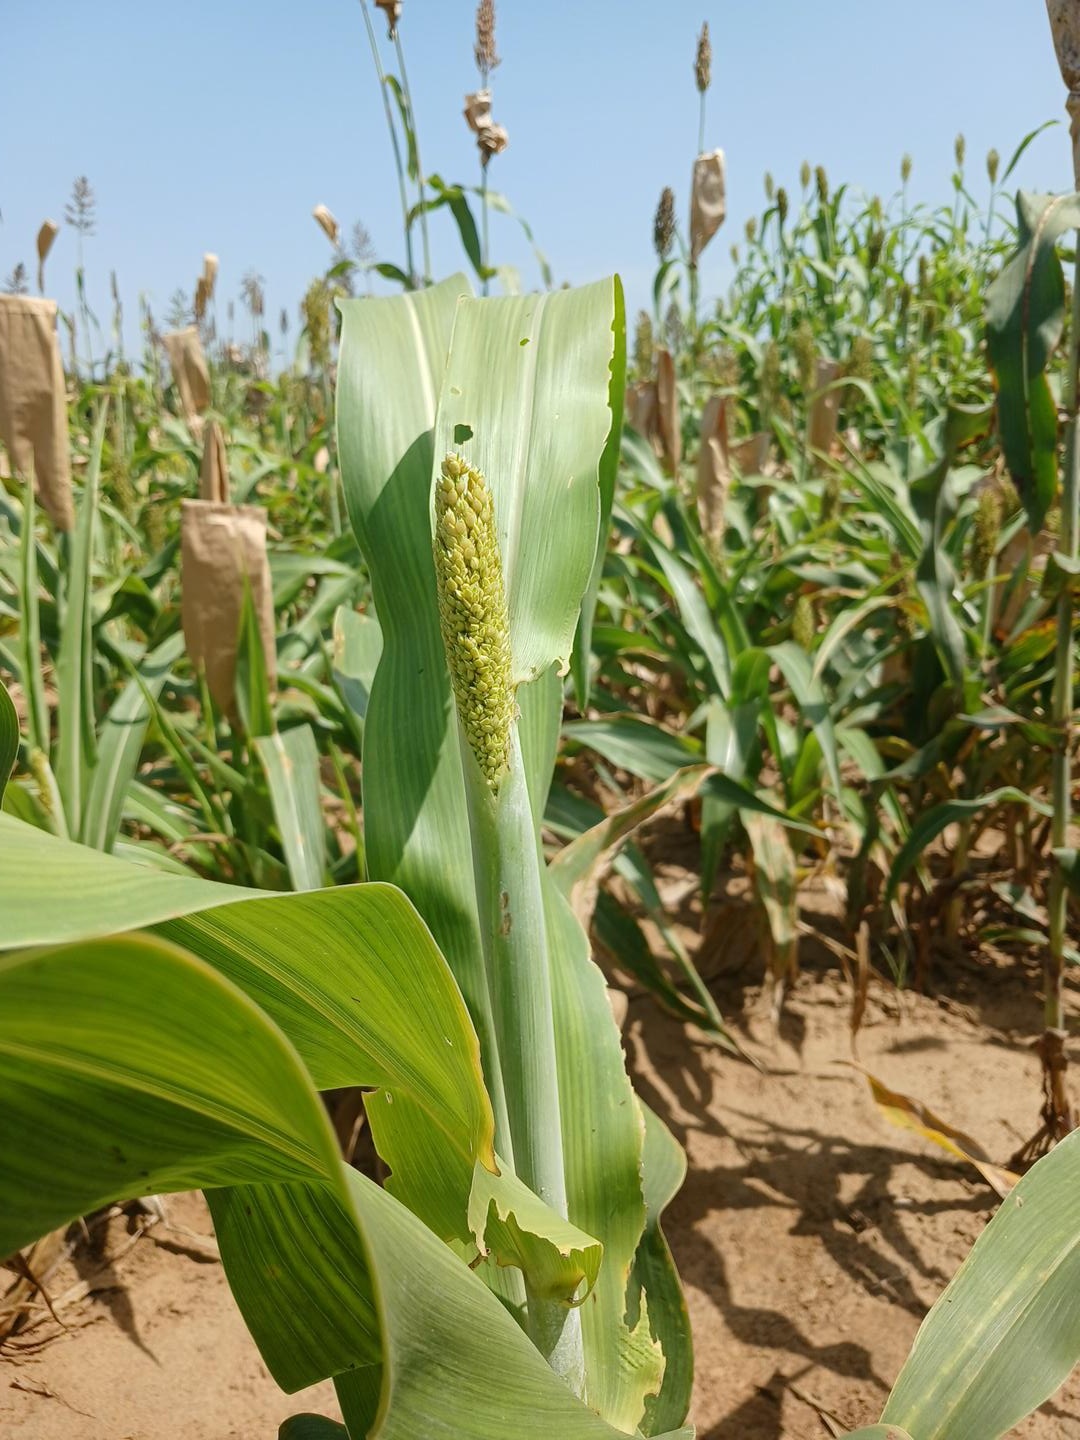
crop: sorghum
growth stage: heading tuber
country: Senegal
